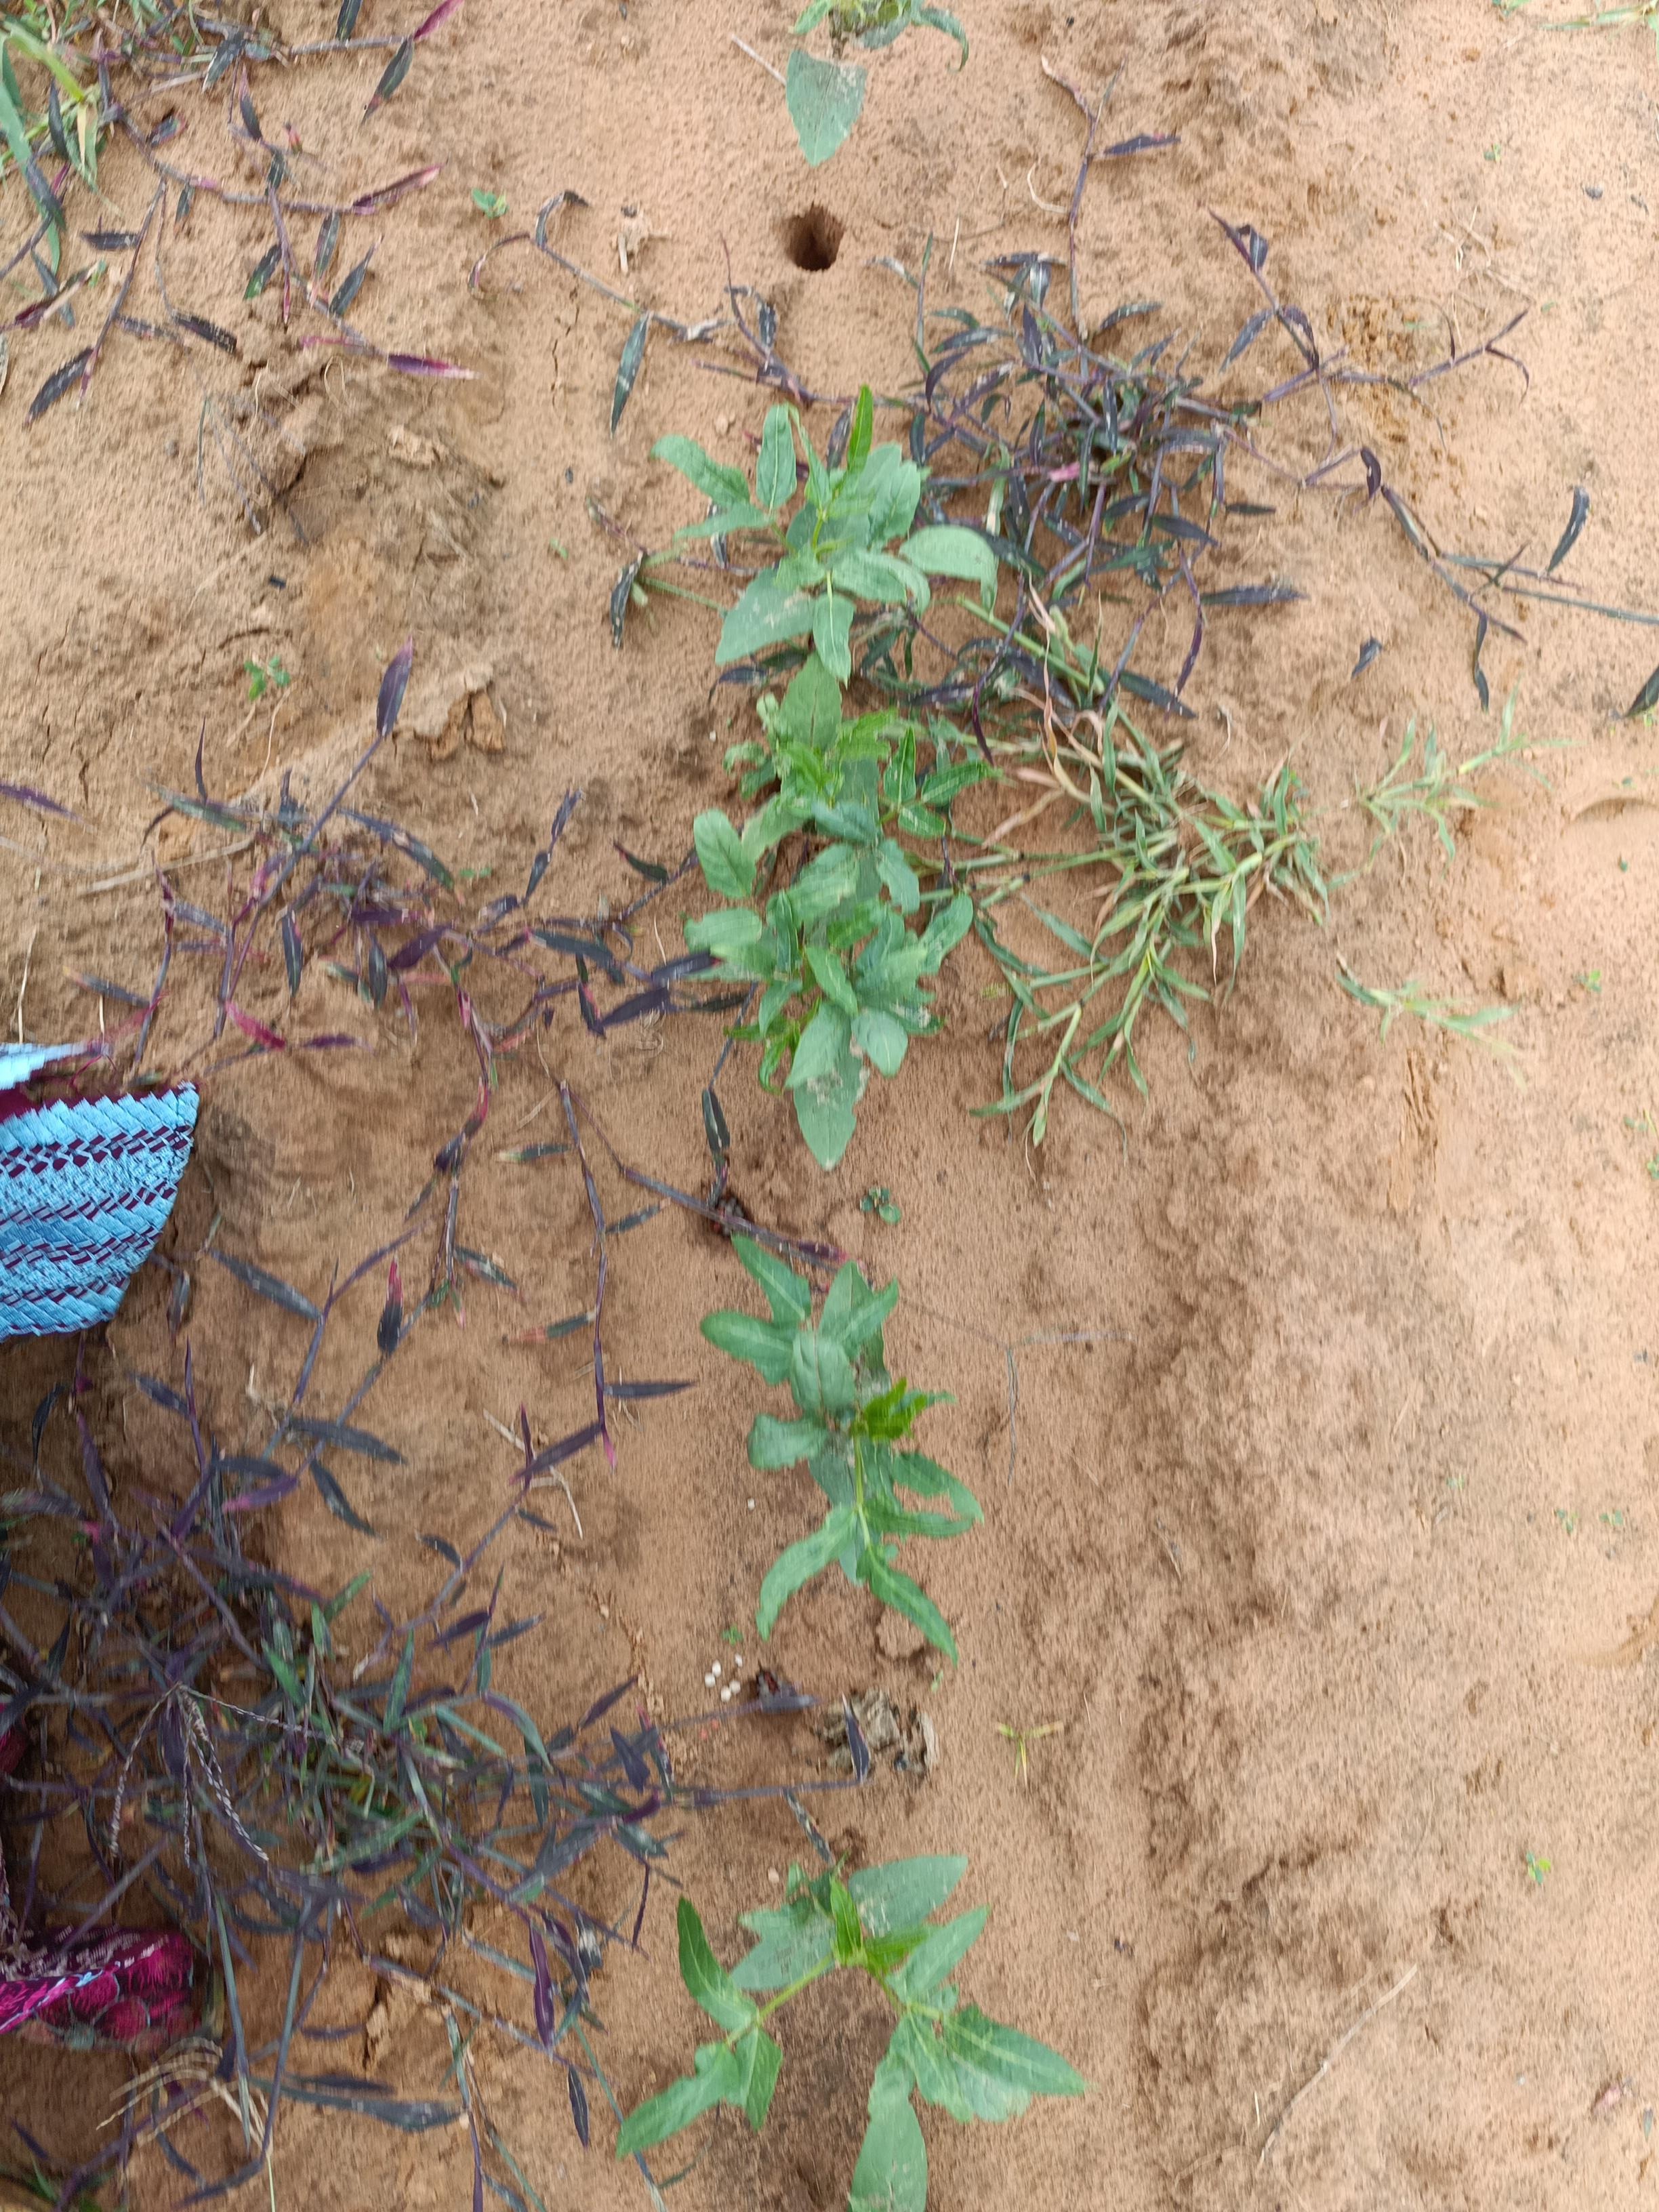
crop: cowpea
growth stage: emergence
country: Nigeria
